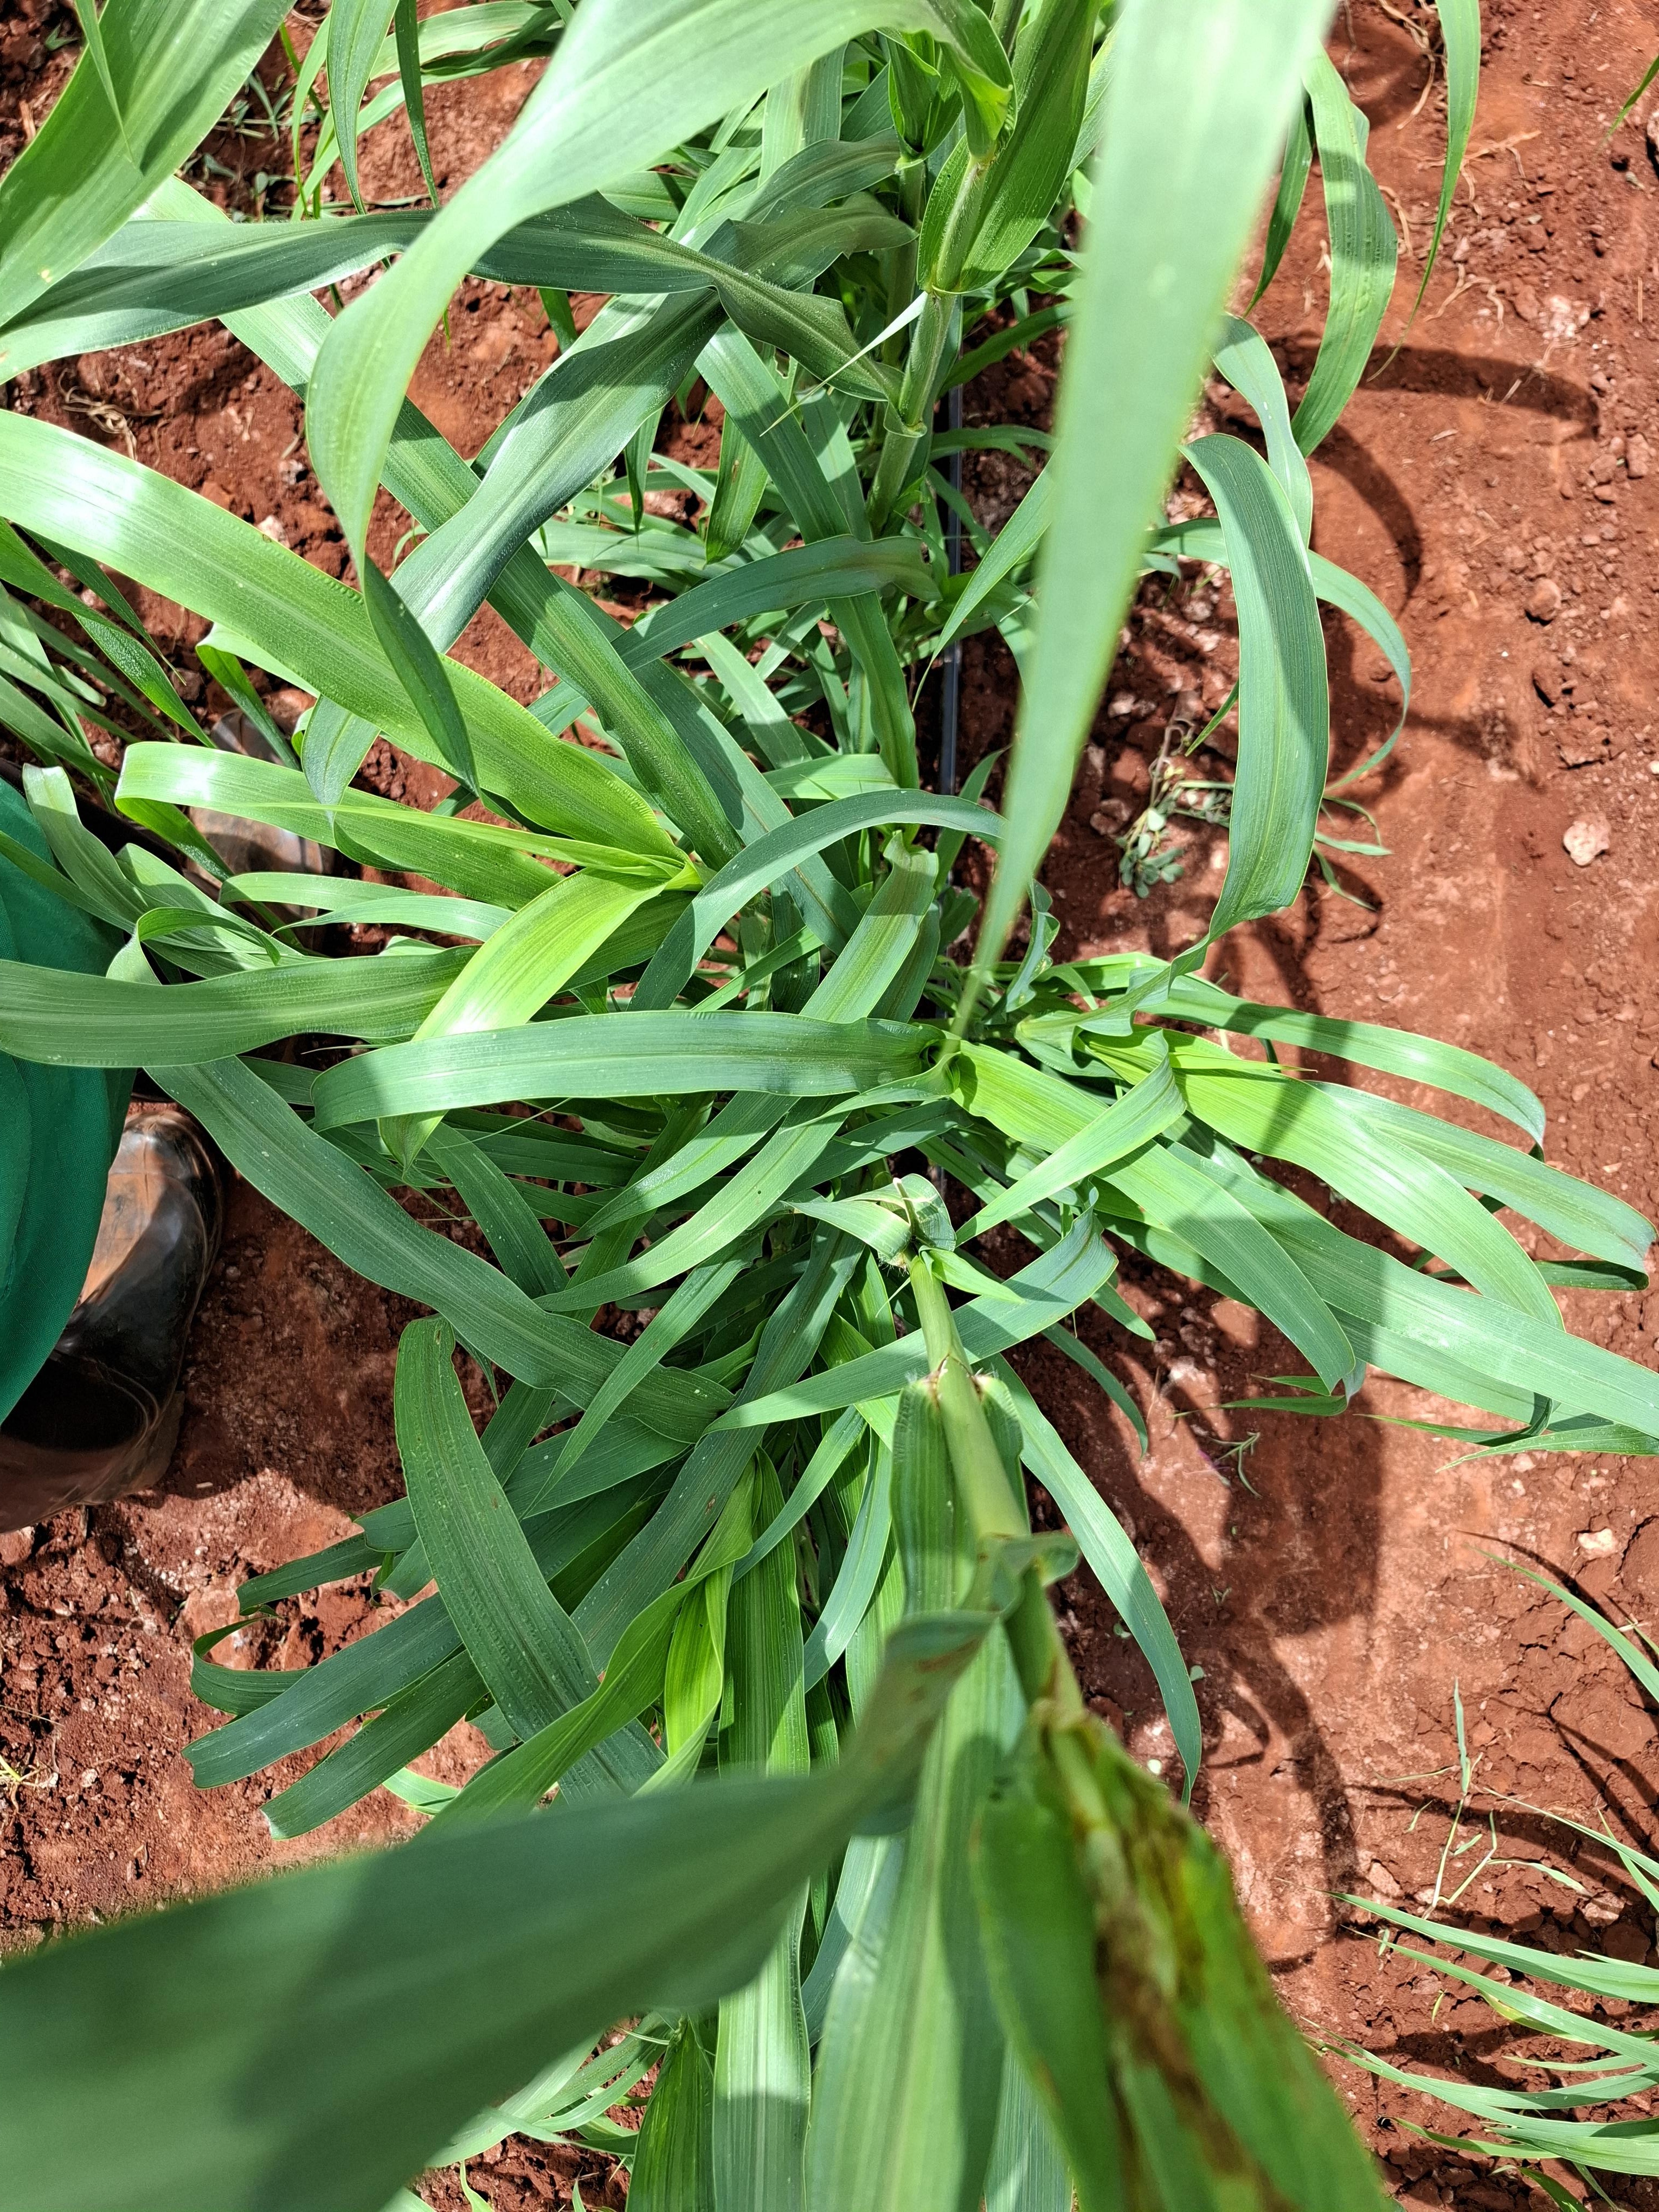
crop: pearl millet
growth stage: elongation stem
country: Kenya
